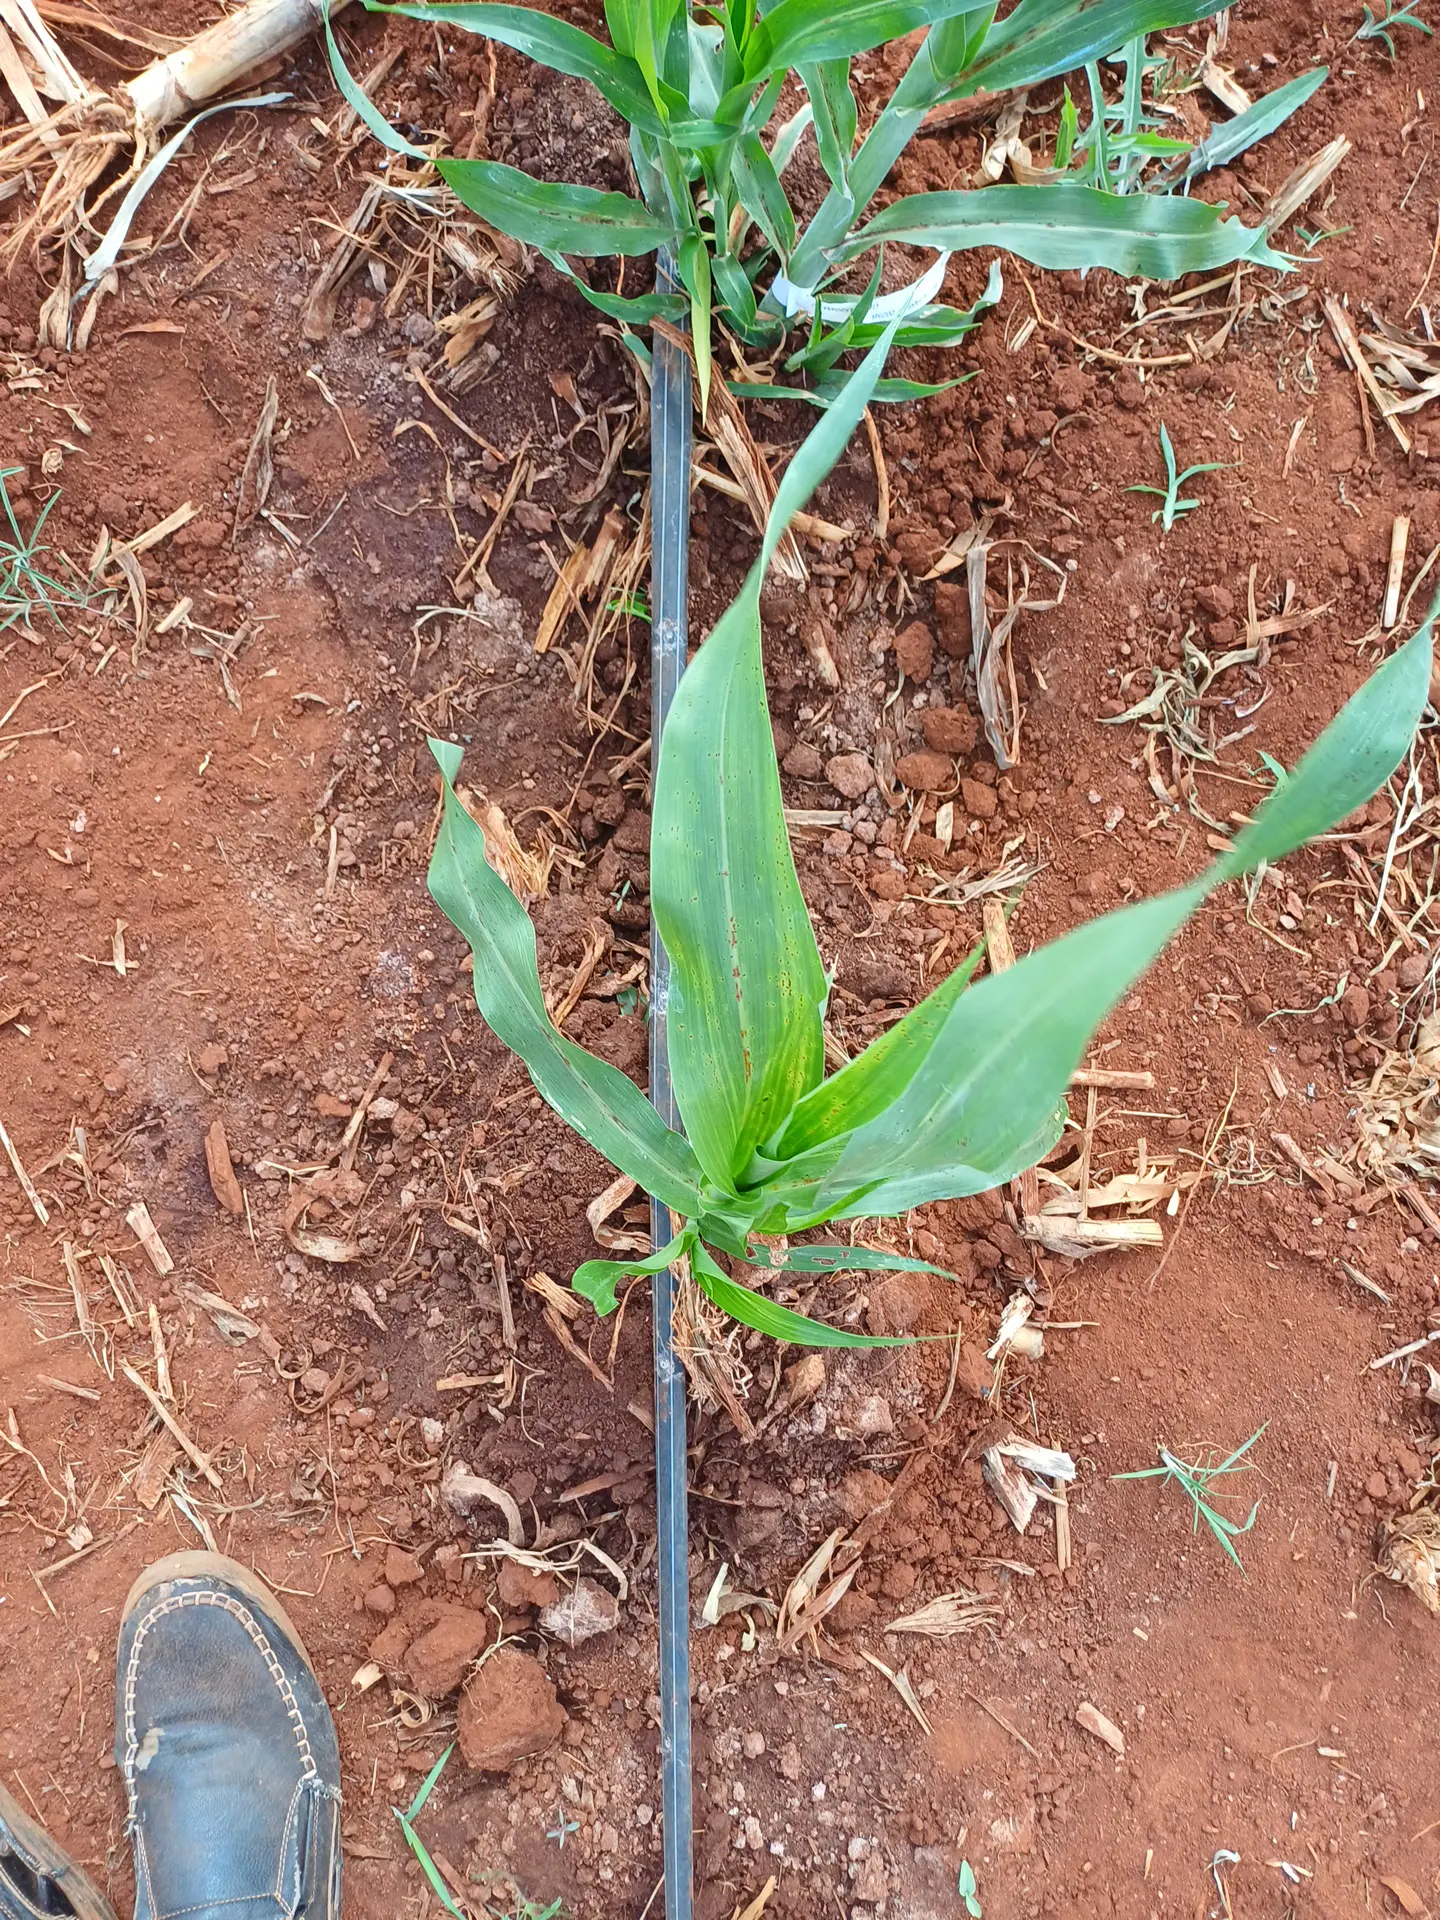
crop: sorghum
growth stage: vegetative
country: Kenya
